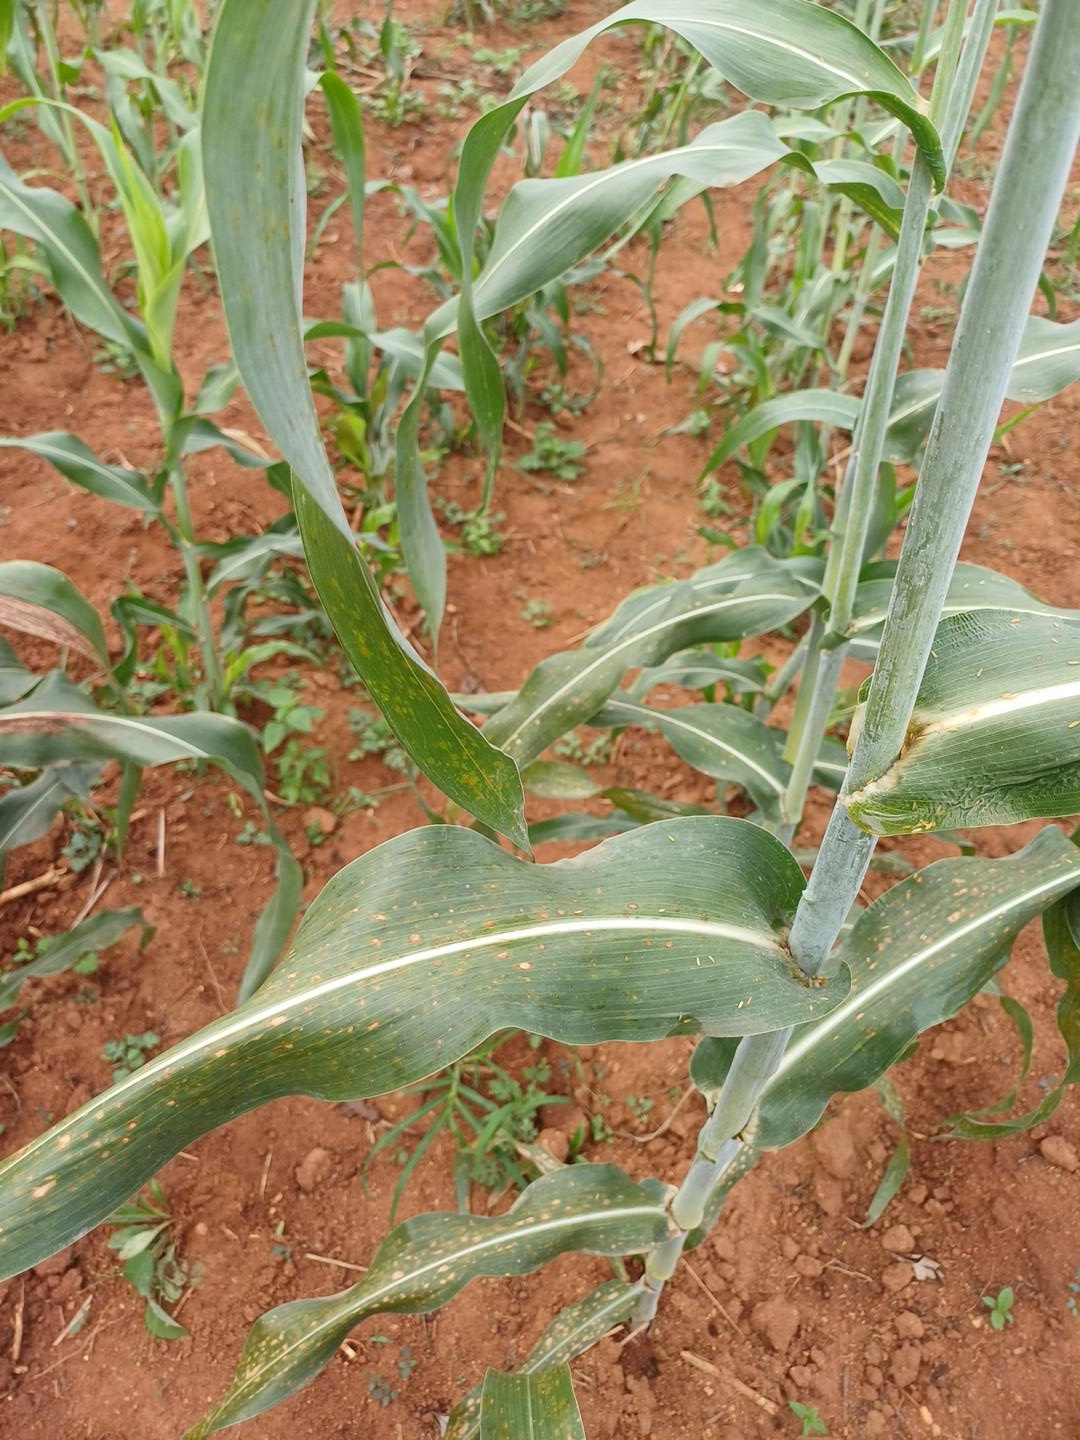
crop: sorghum
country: Kenya
